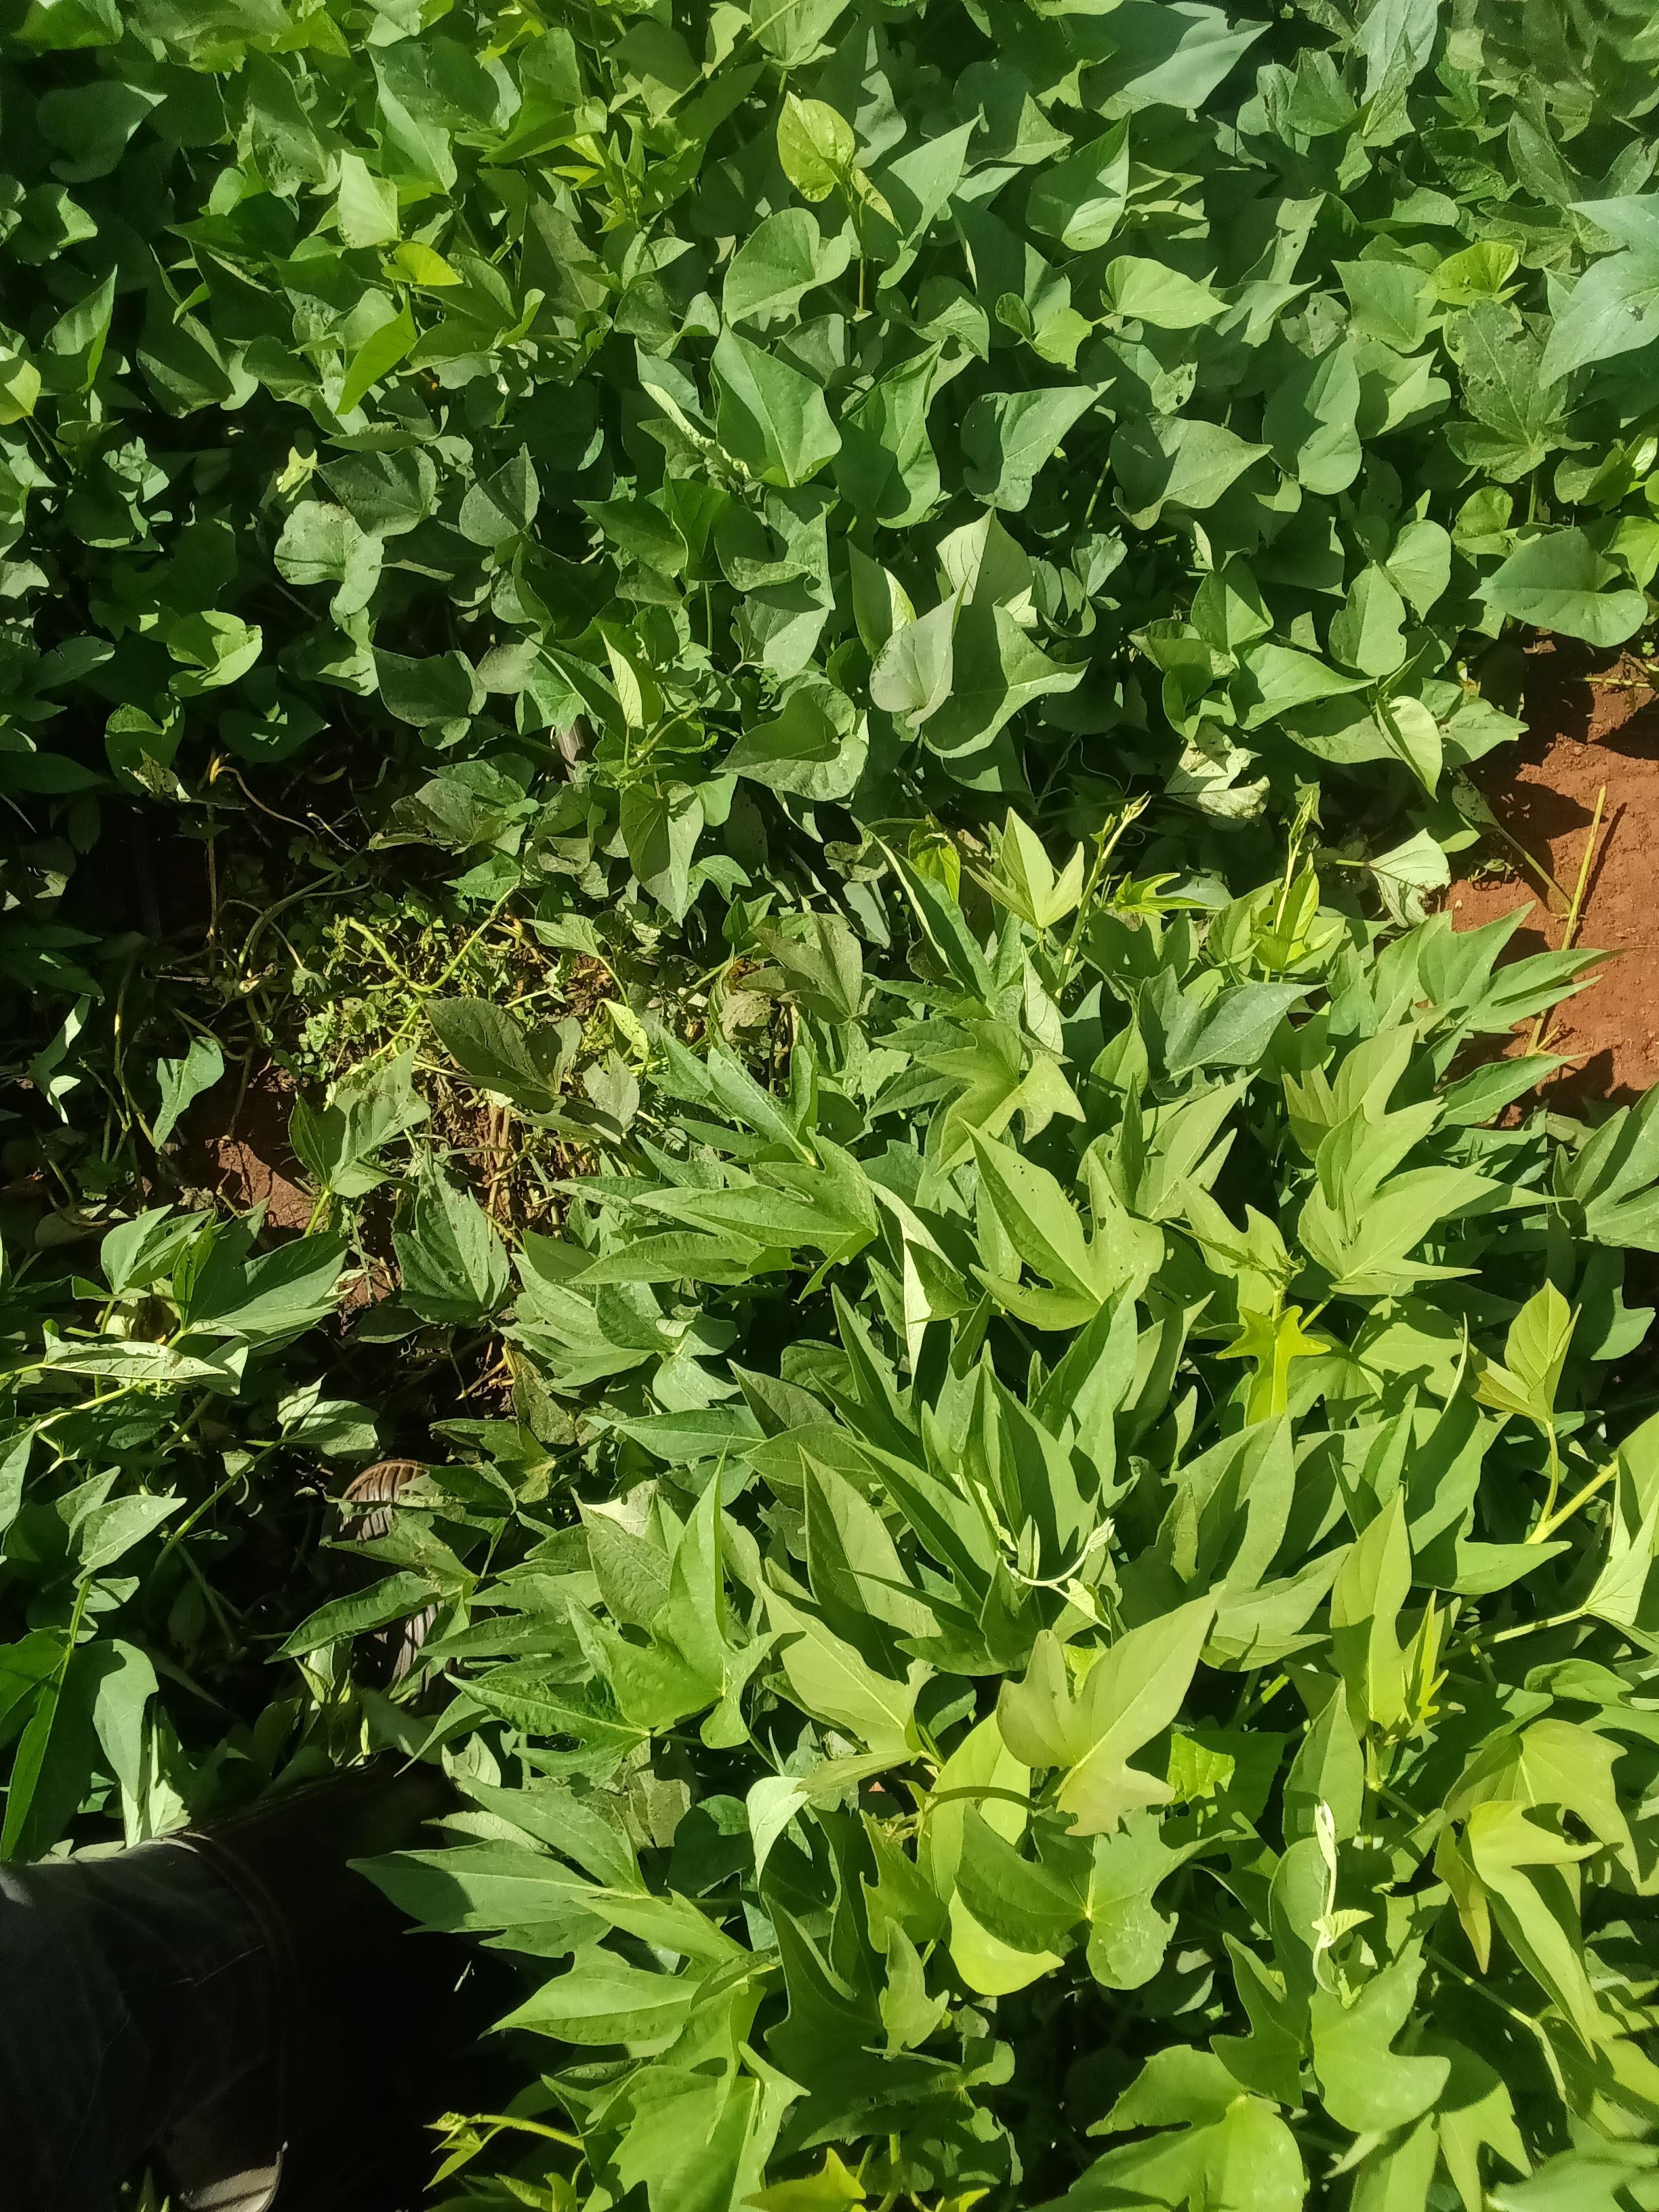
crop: sweet potato
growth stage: vegetative
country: Kenya
